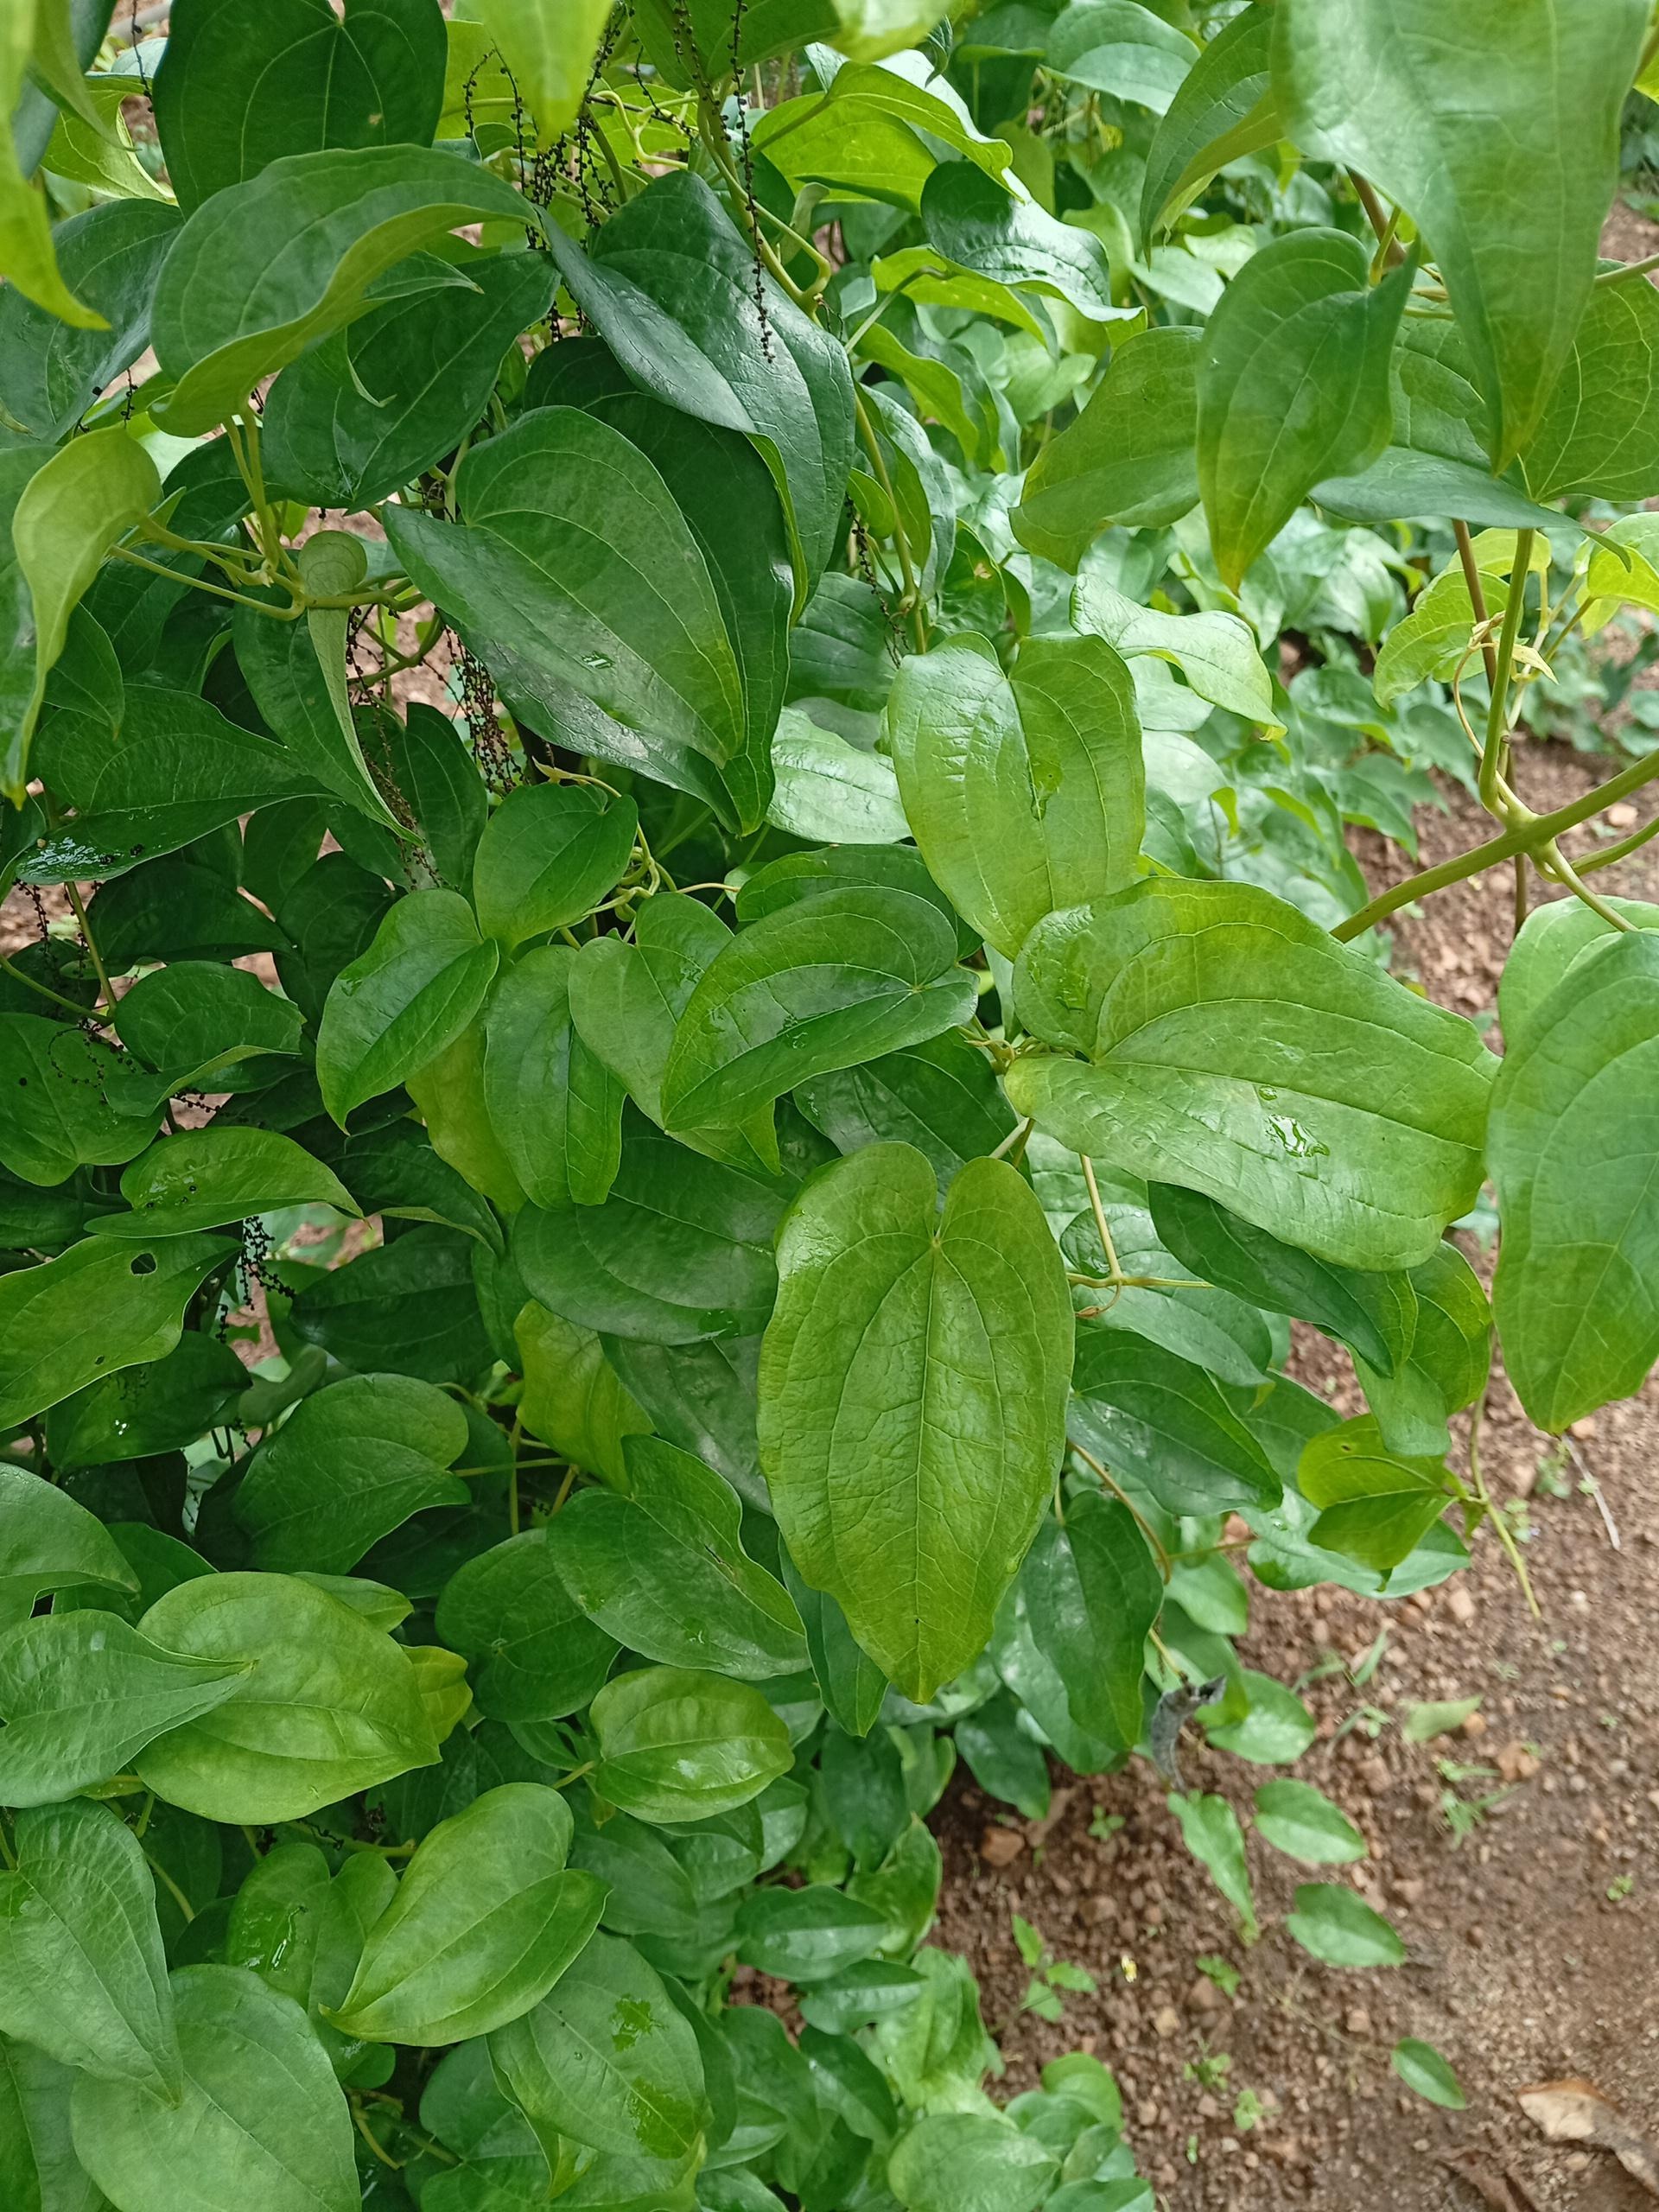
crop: yam
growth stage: vegetative
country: Nigeria
